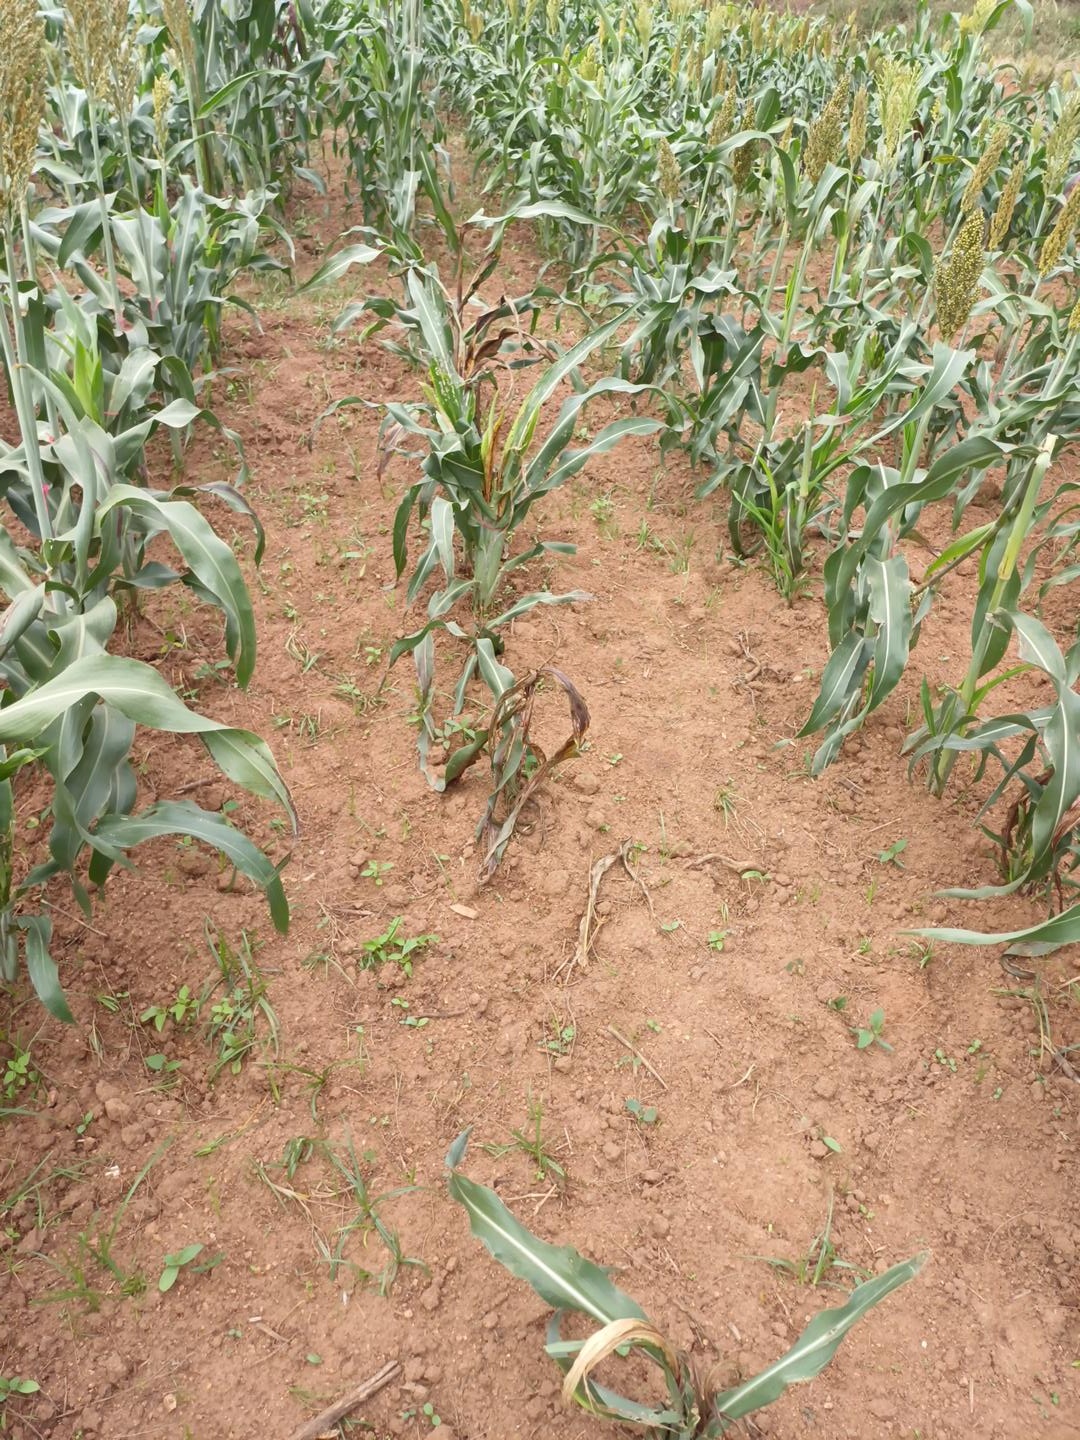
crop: sorghum
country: Kenya
